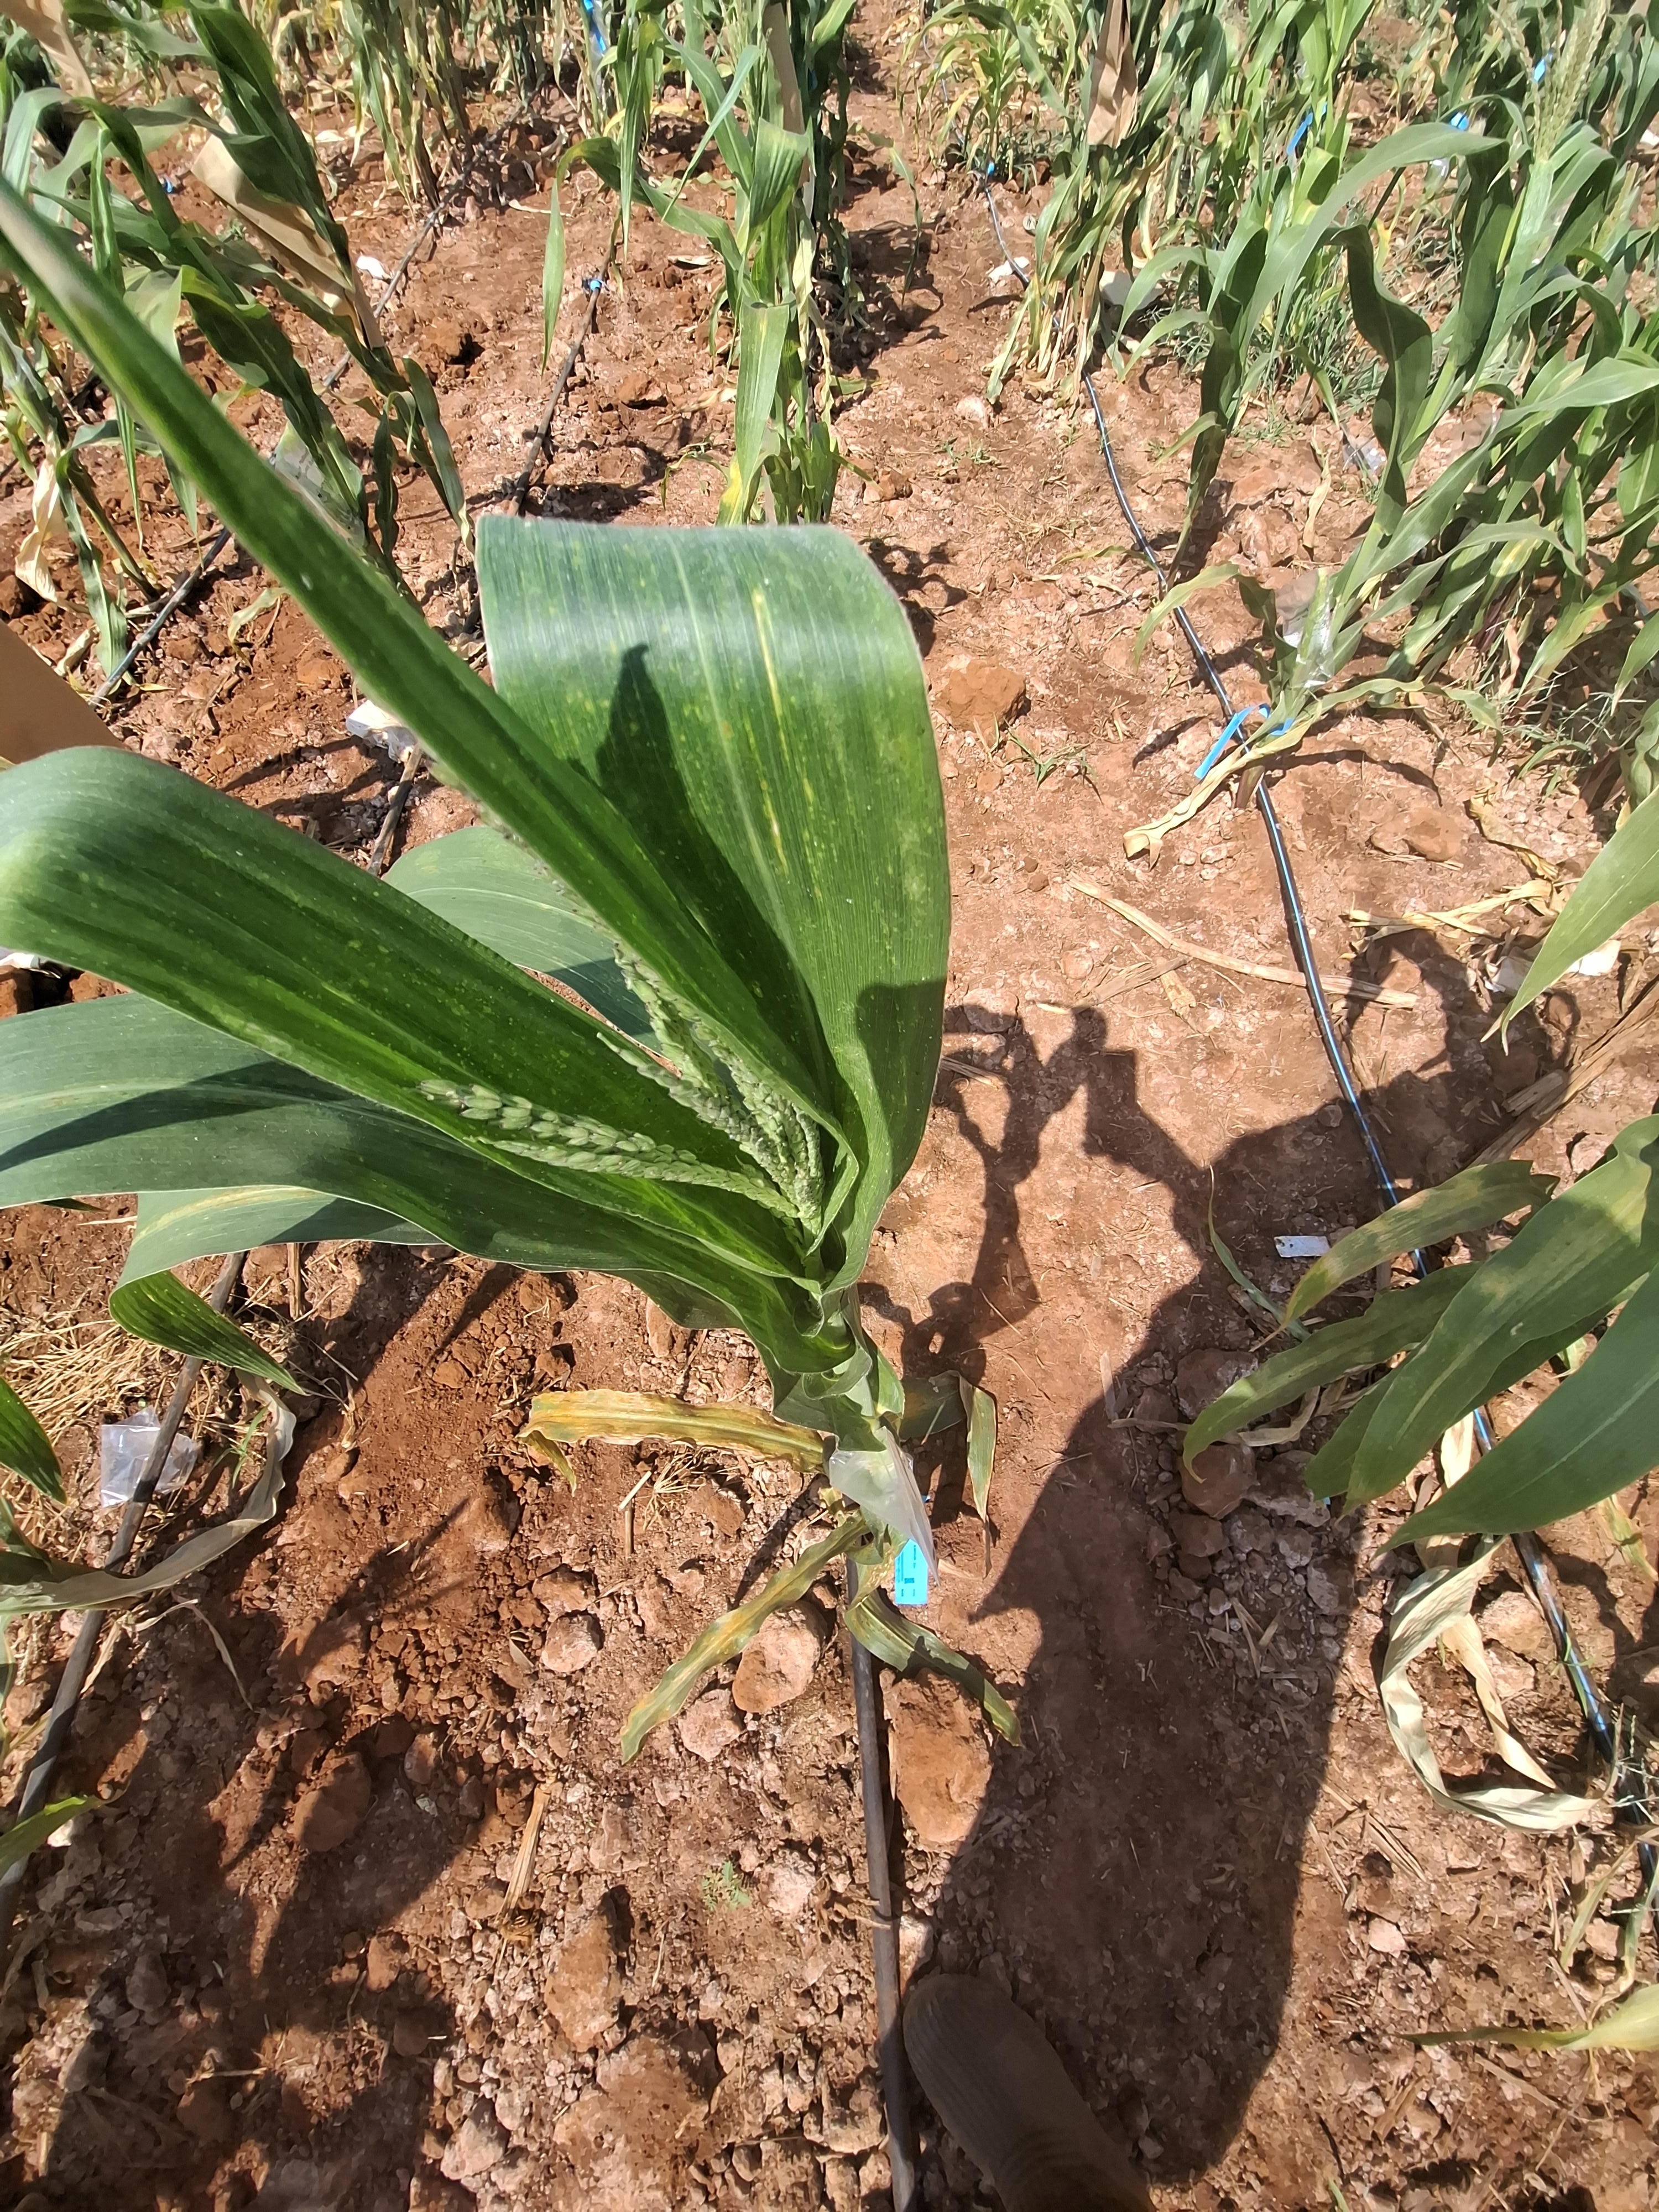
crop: maize
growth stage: flowering
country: Kenya
